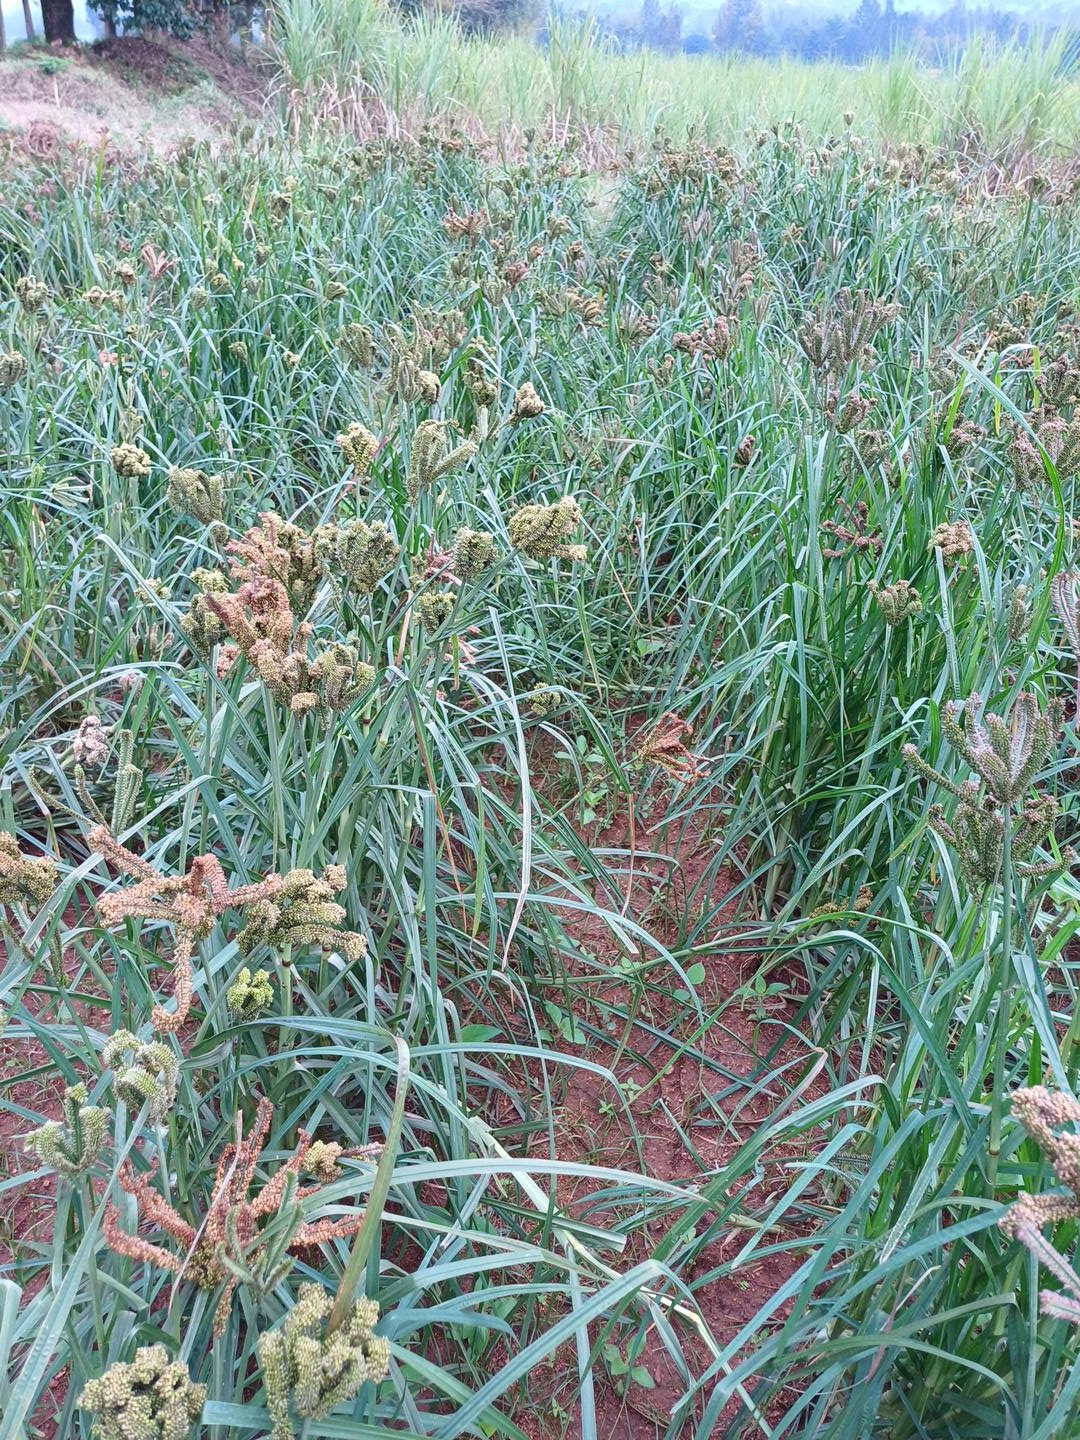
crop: finger millet
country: Kenya
